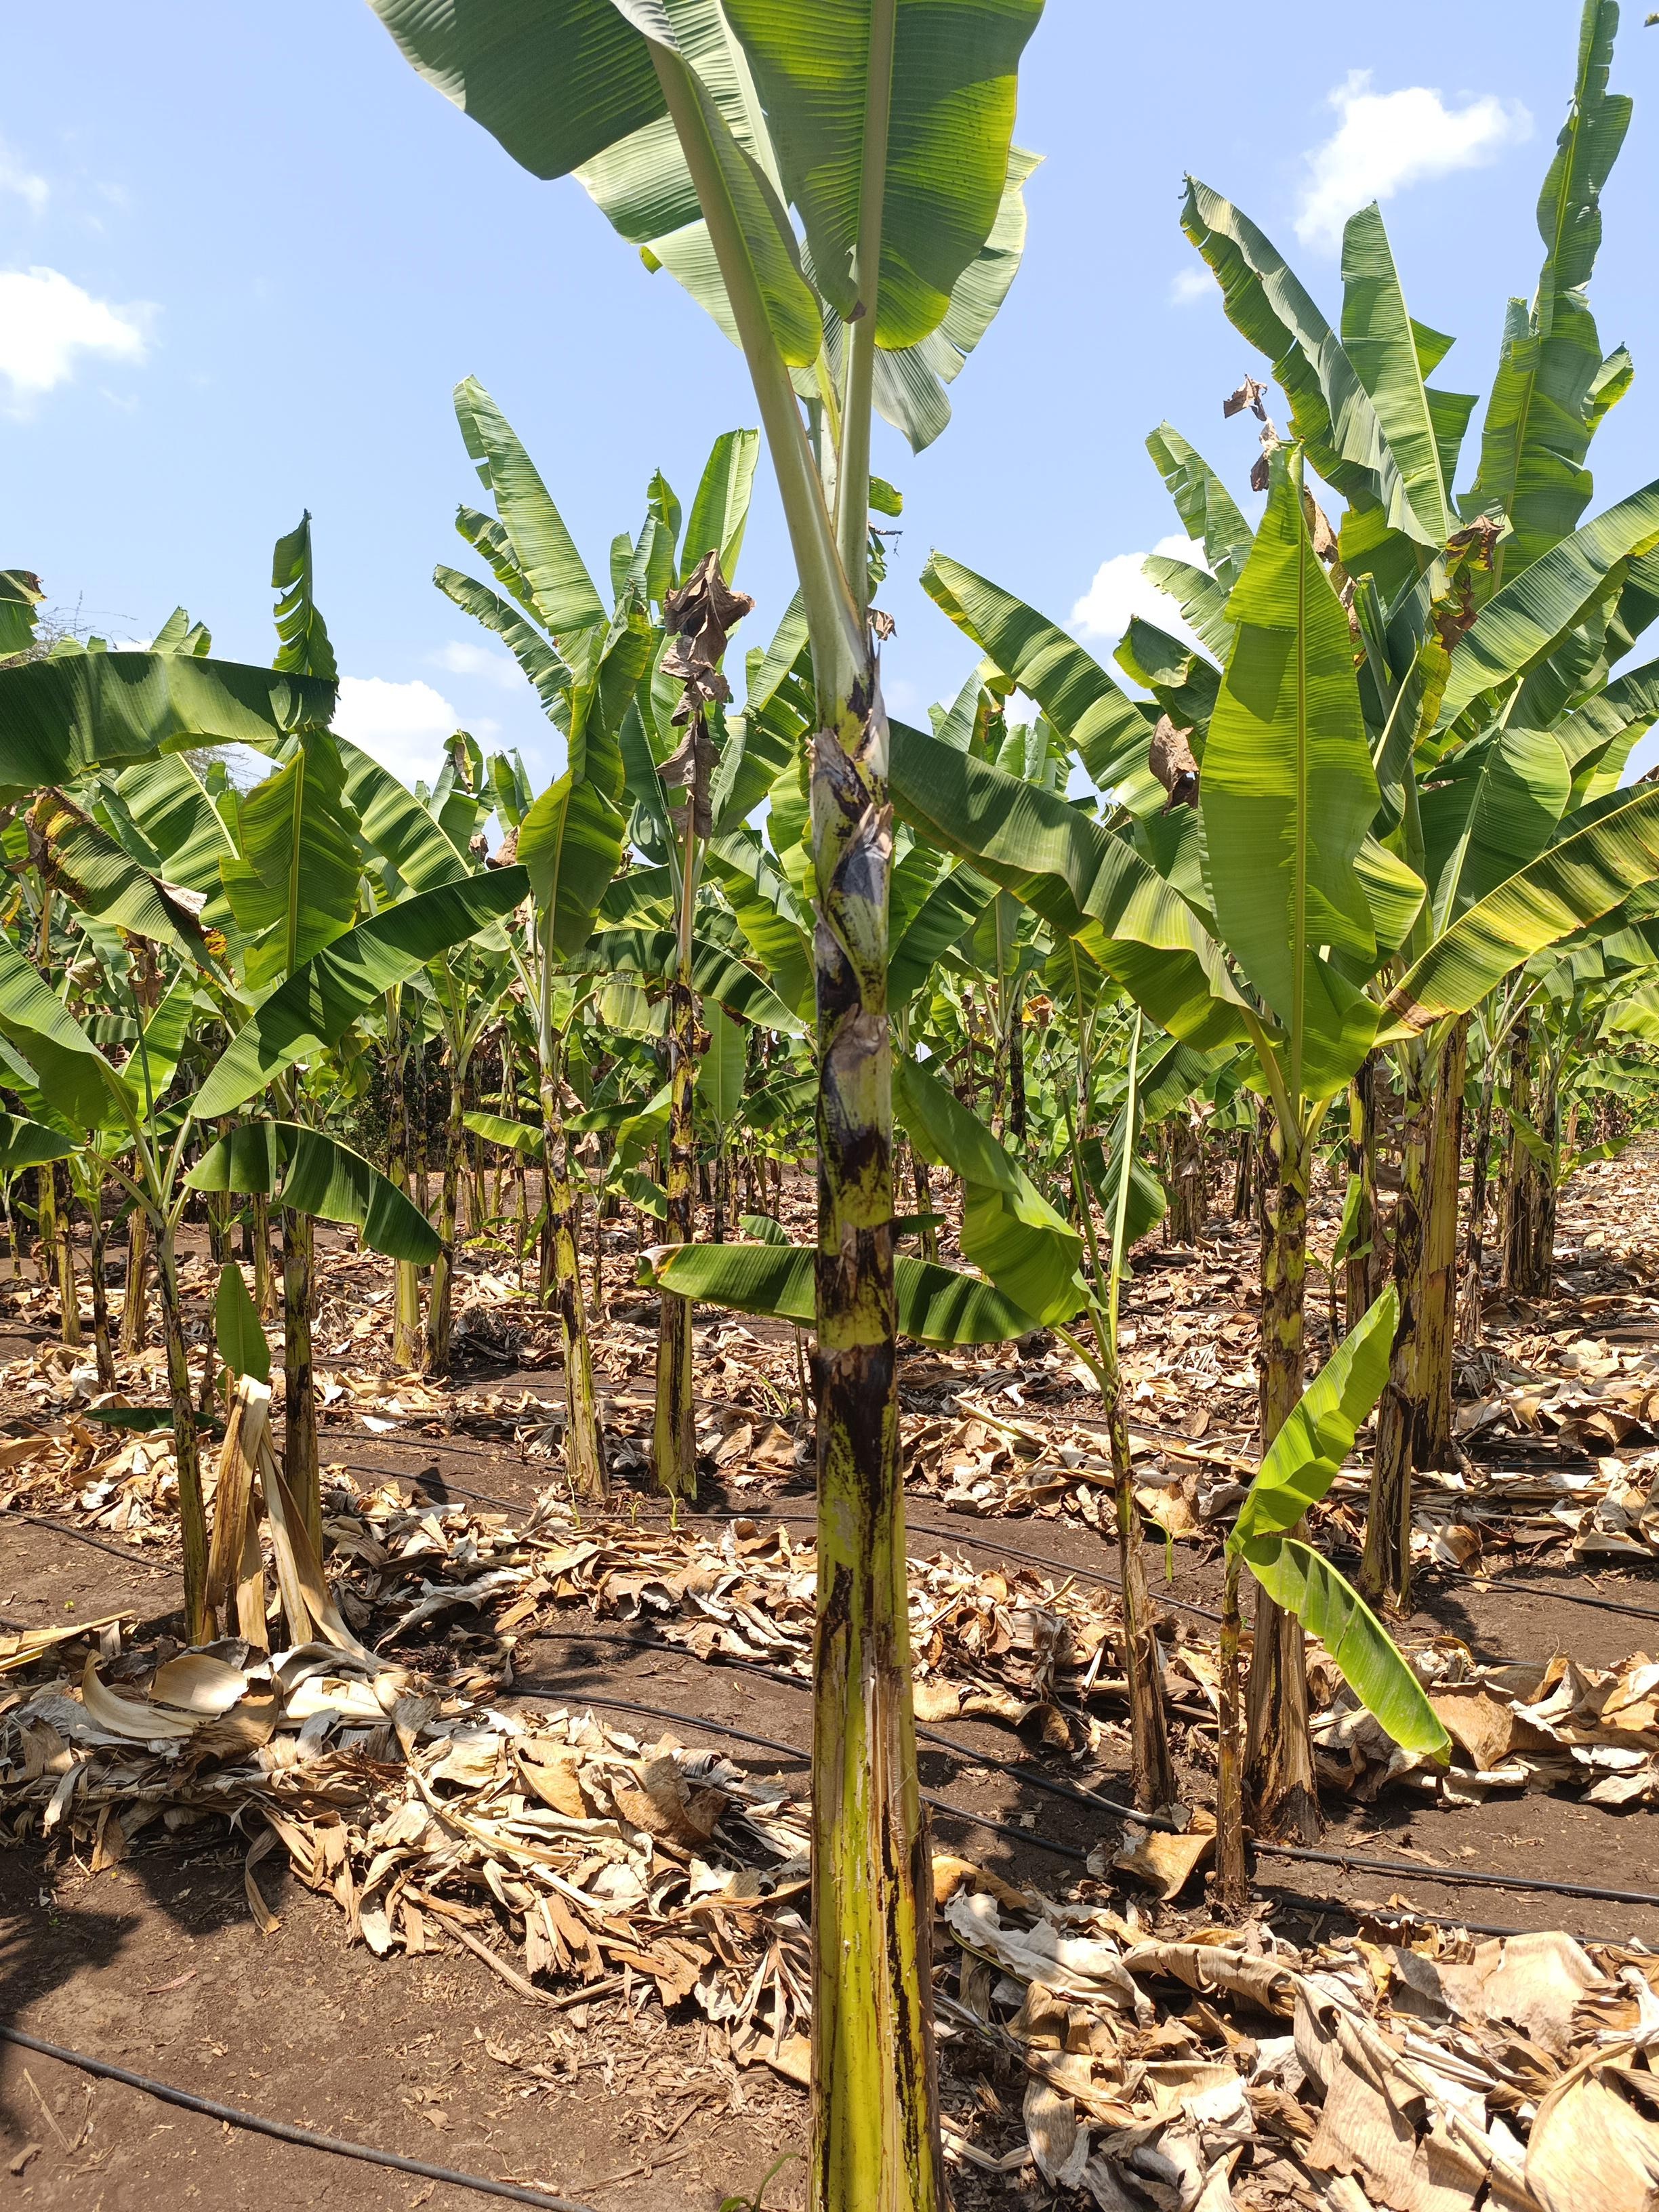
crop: banana
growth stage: vegetative
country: Tanzania
